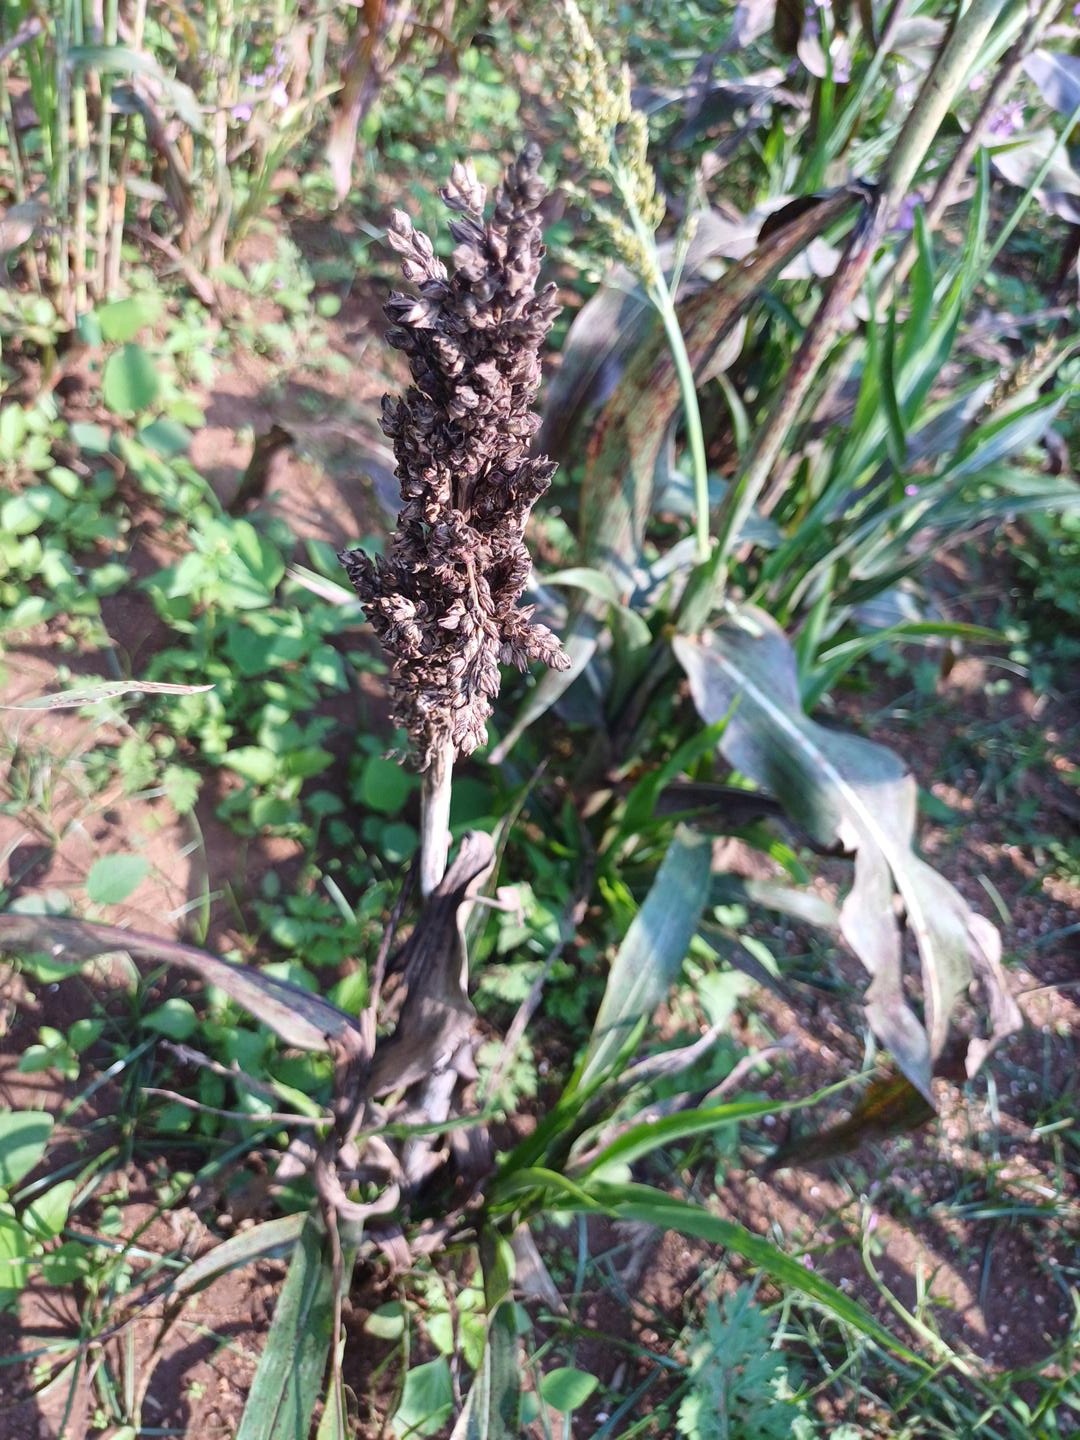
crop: sorghum
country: Kenya
